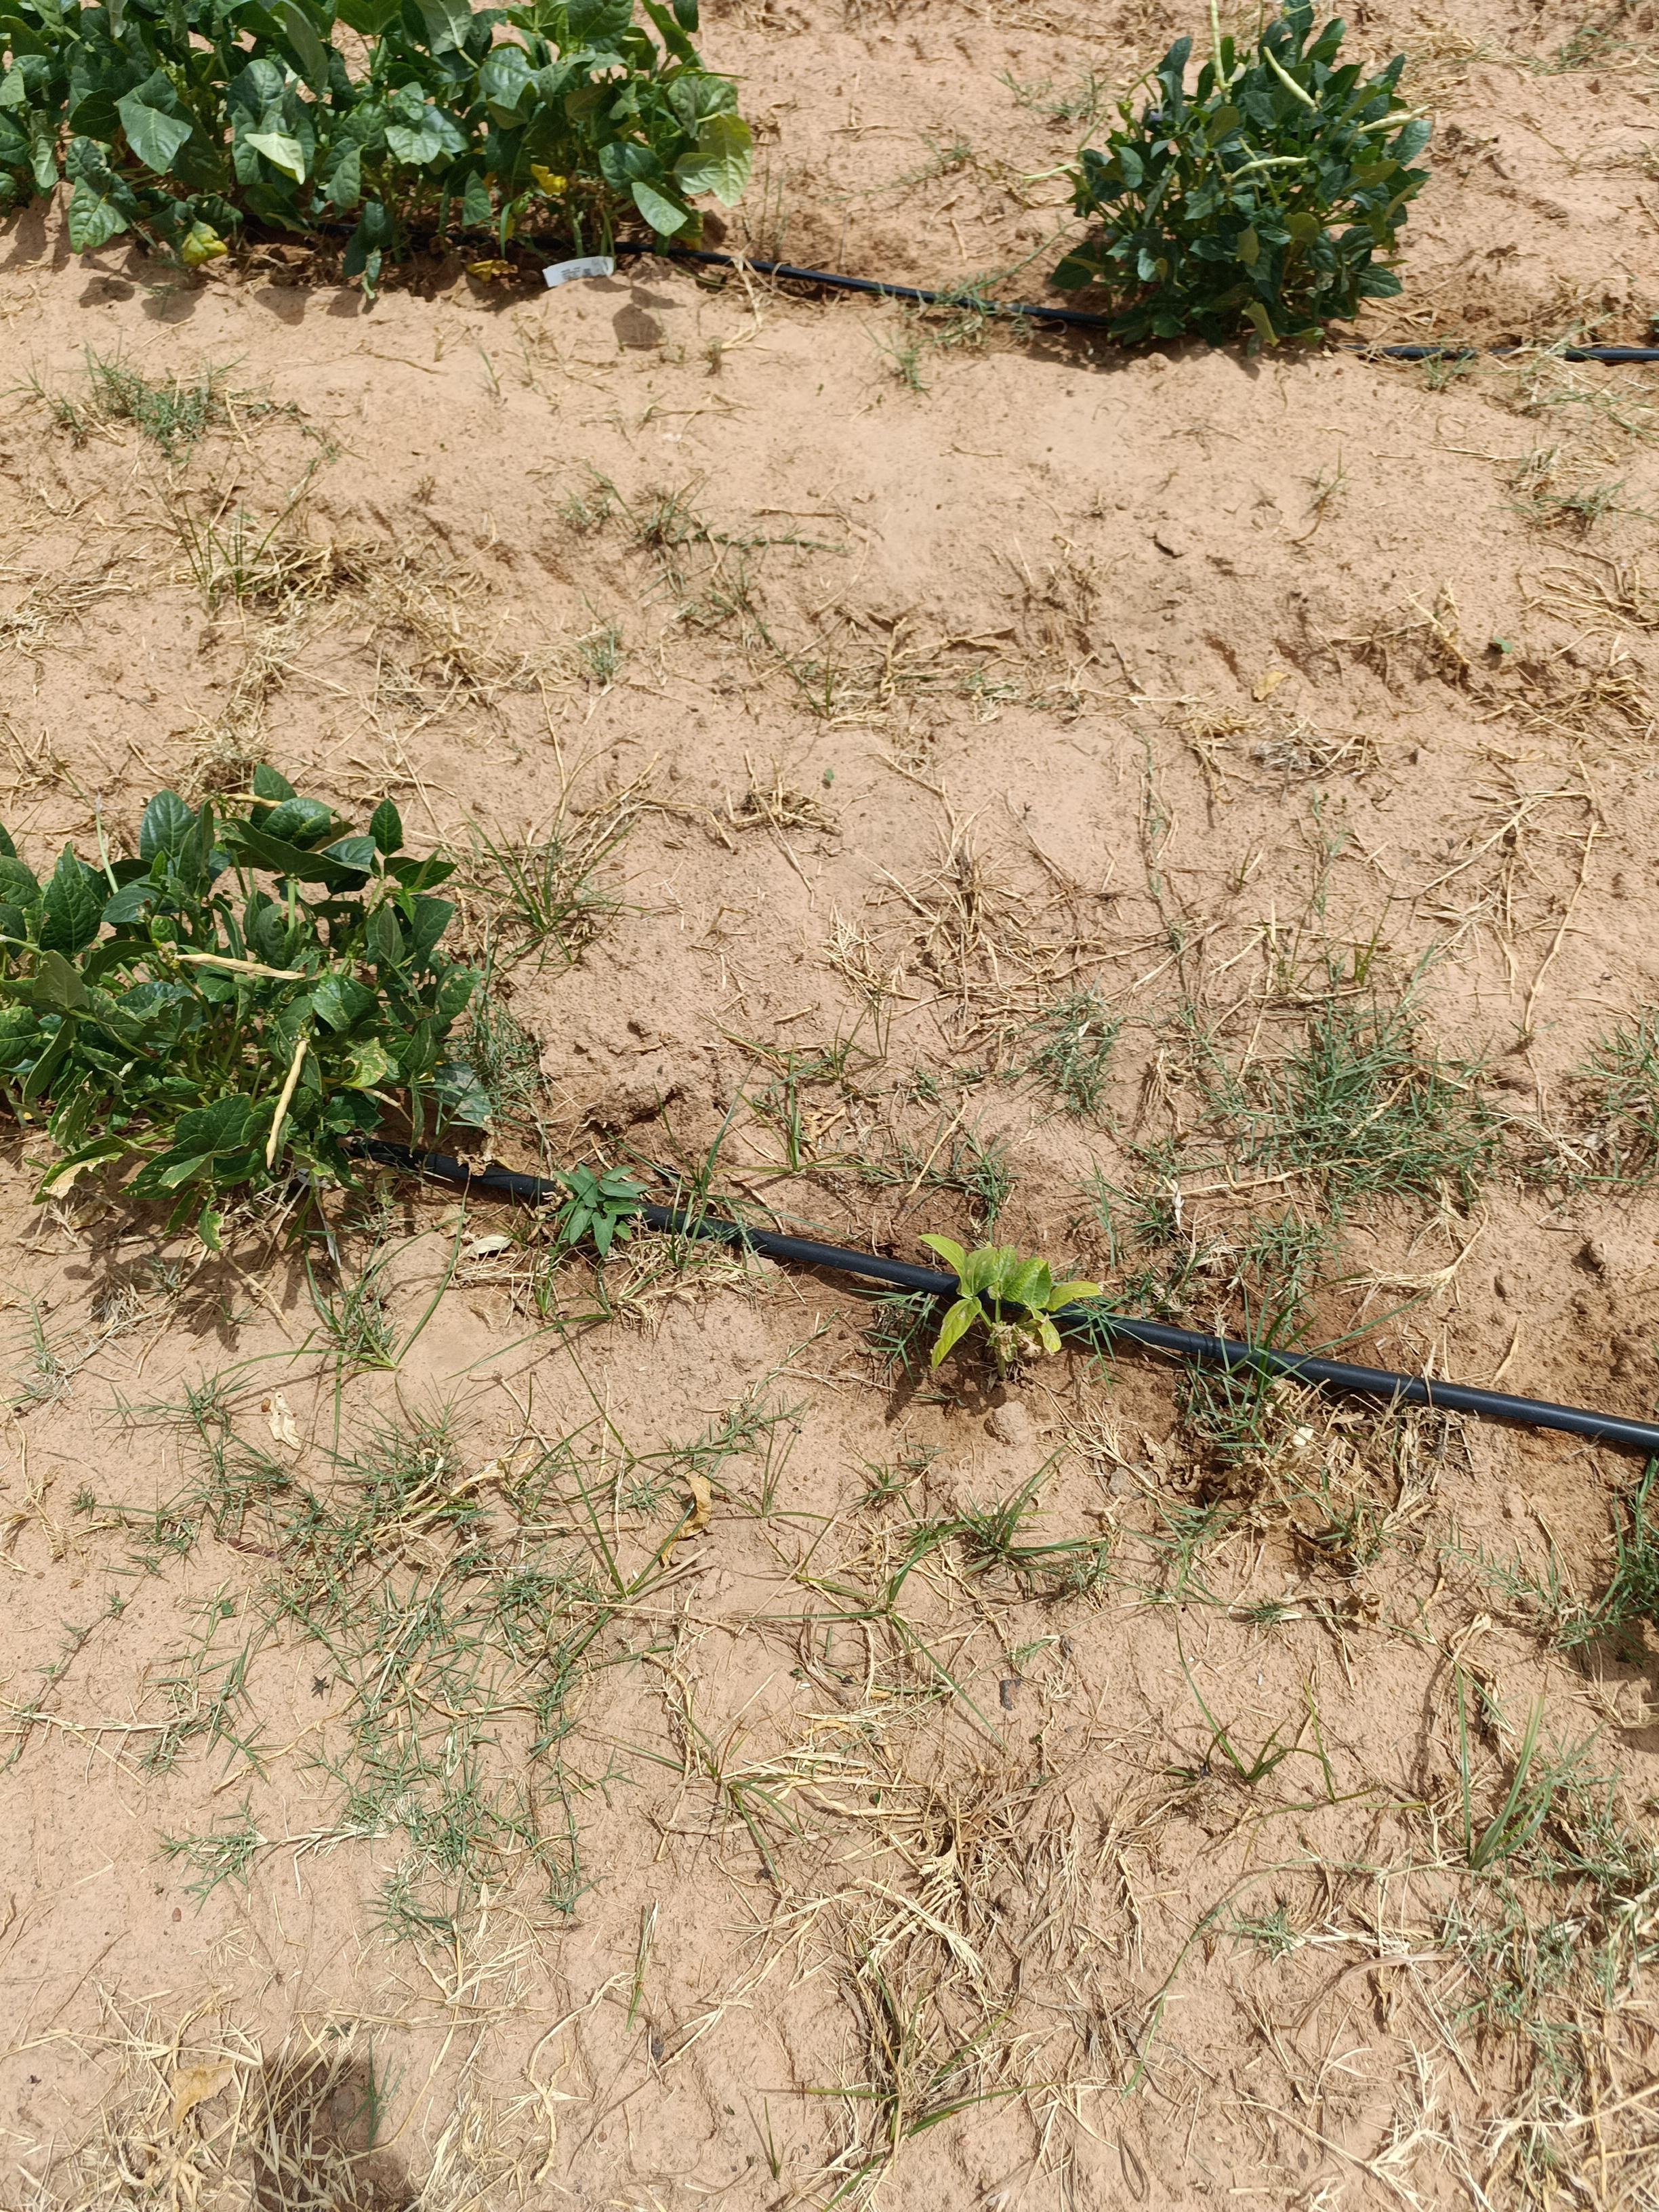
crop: cowpea
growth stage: flowering
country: Nigeria
